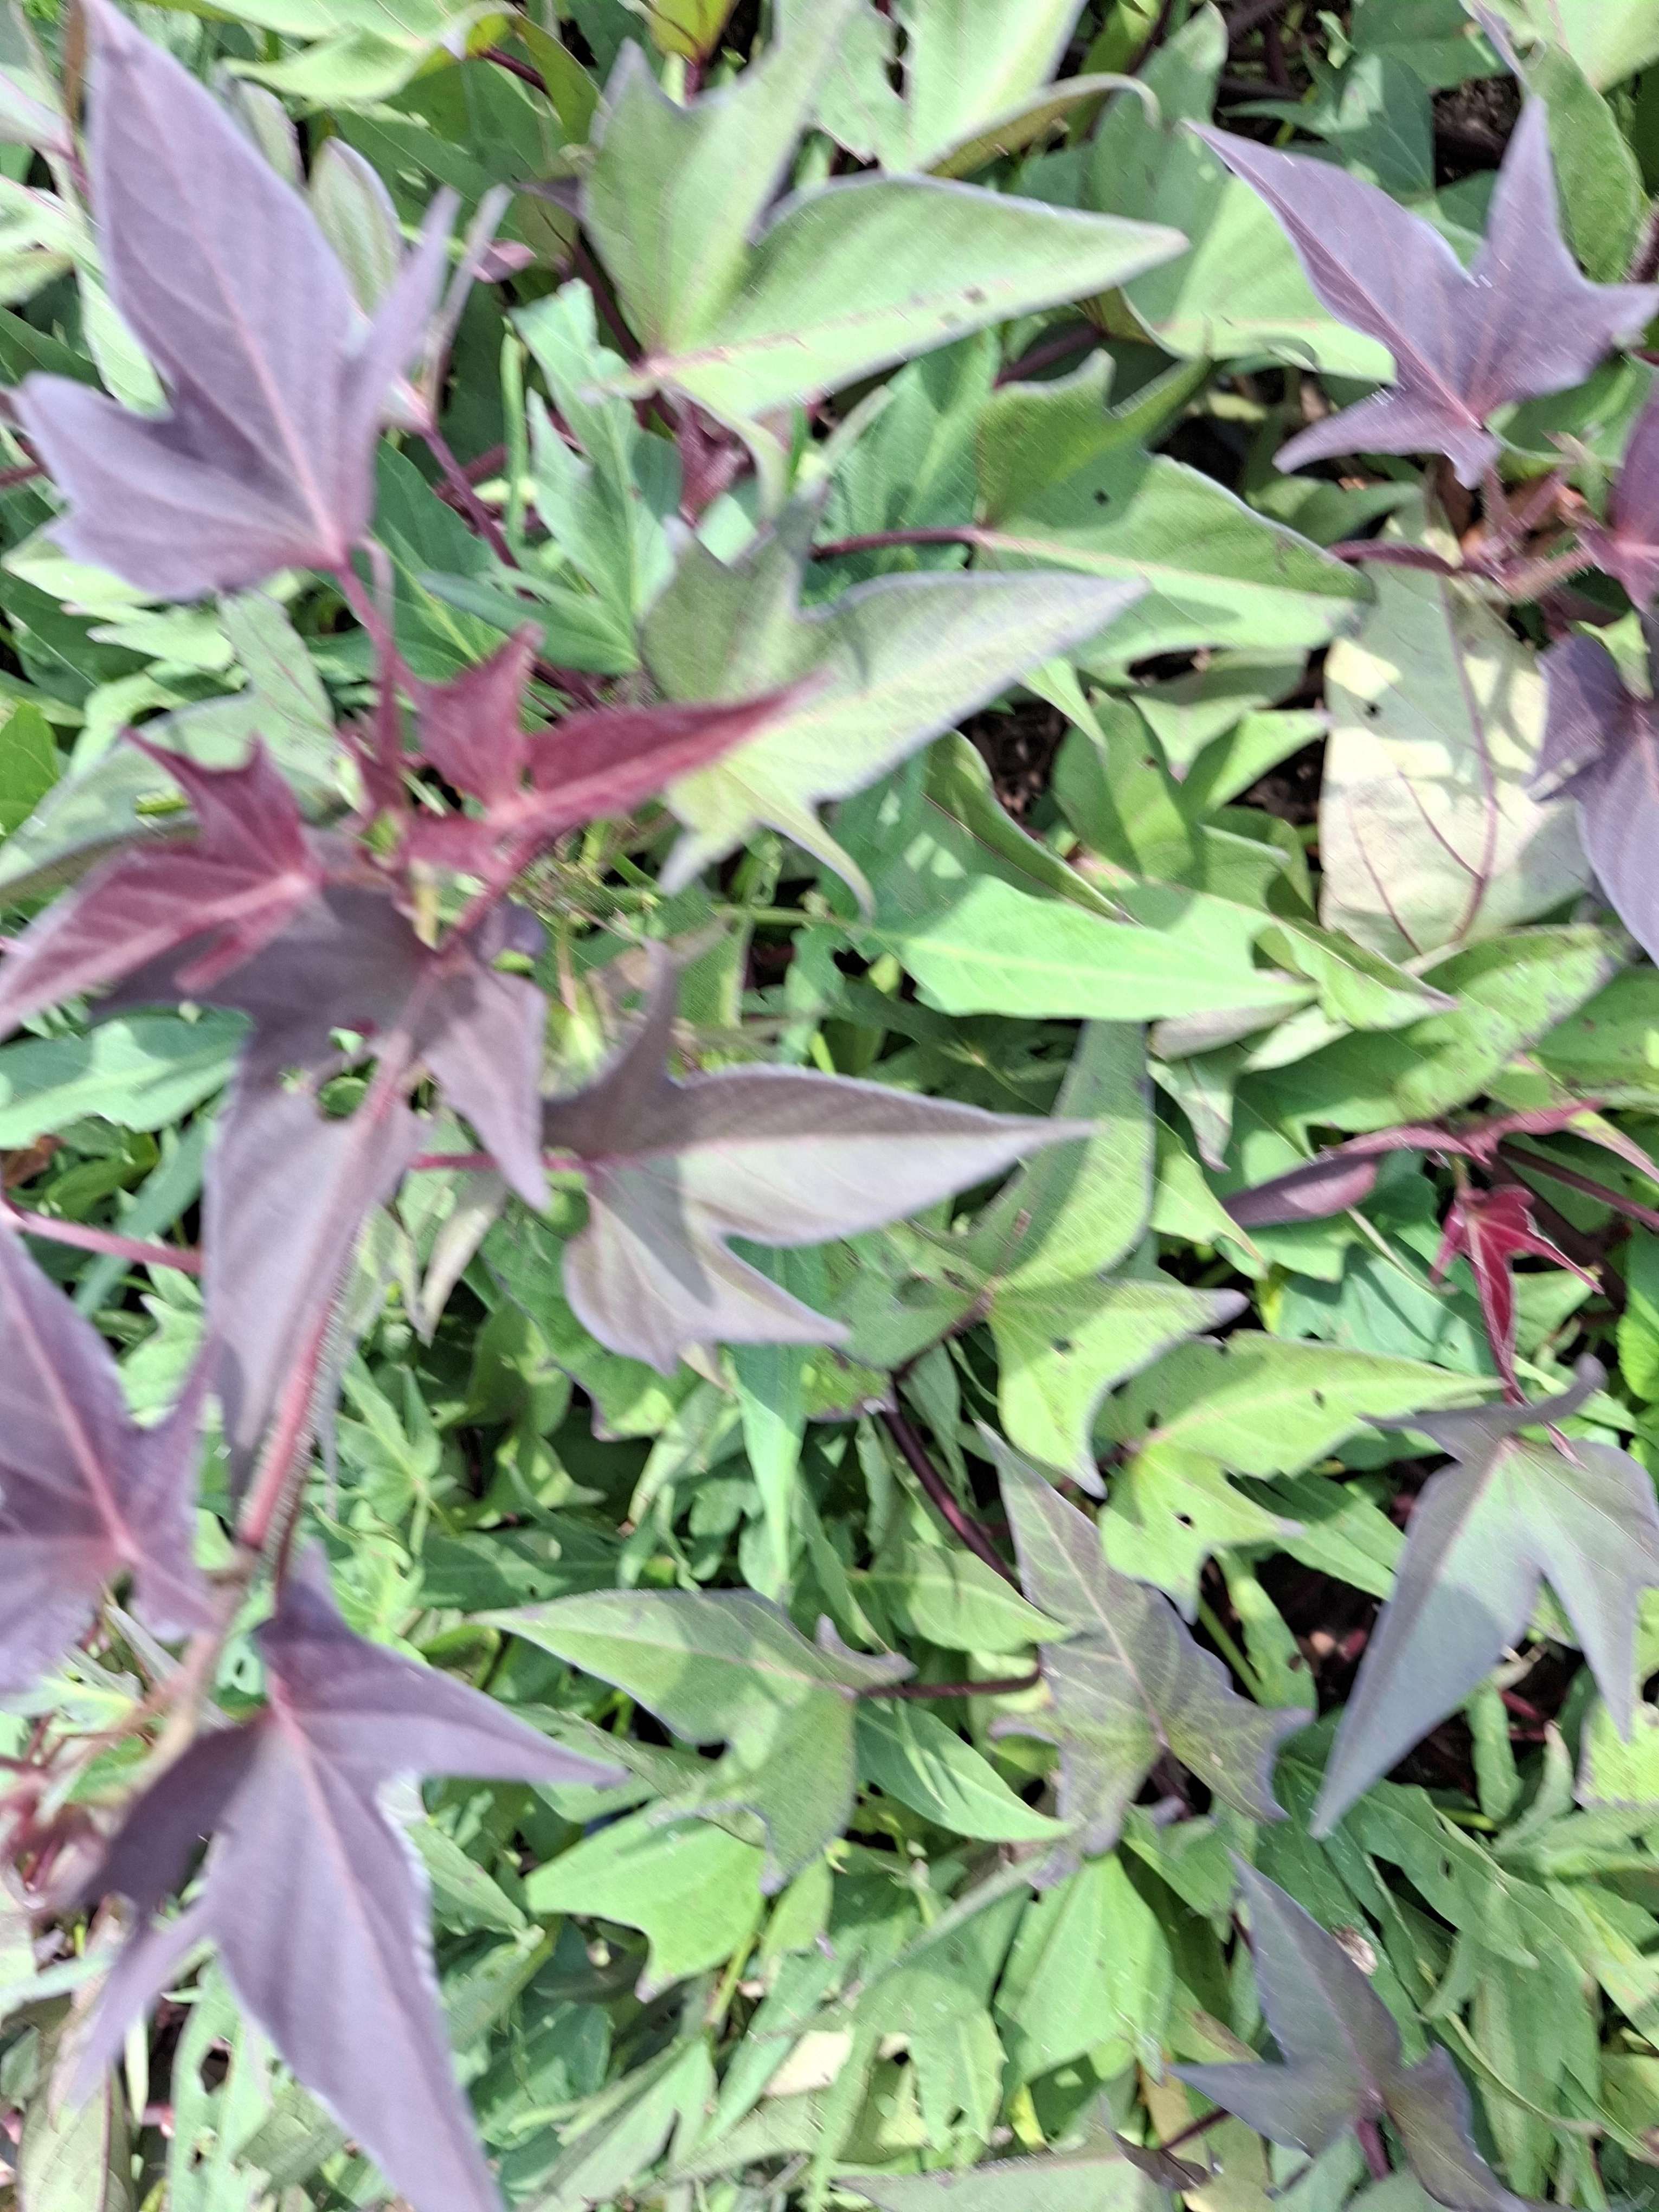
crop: sweet potato
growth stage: flowering
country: Tanzania
